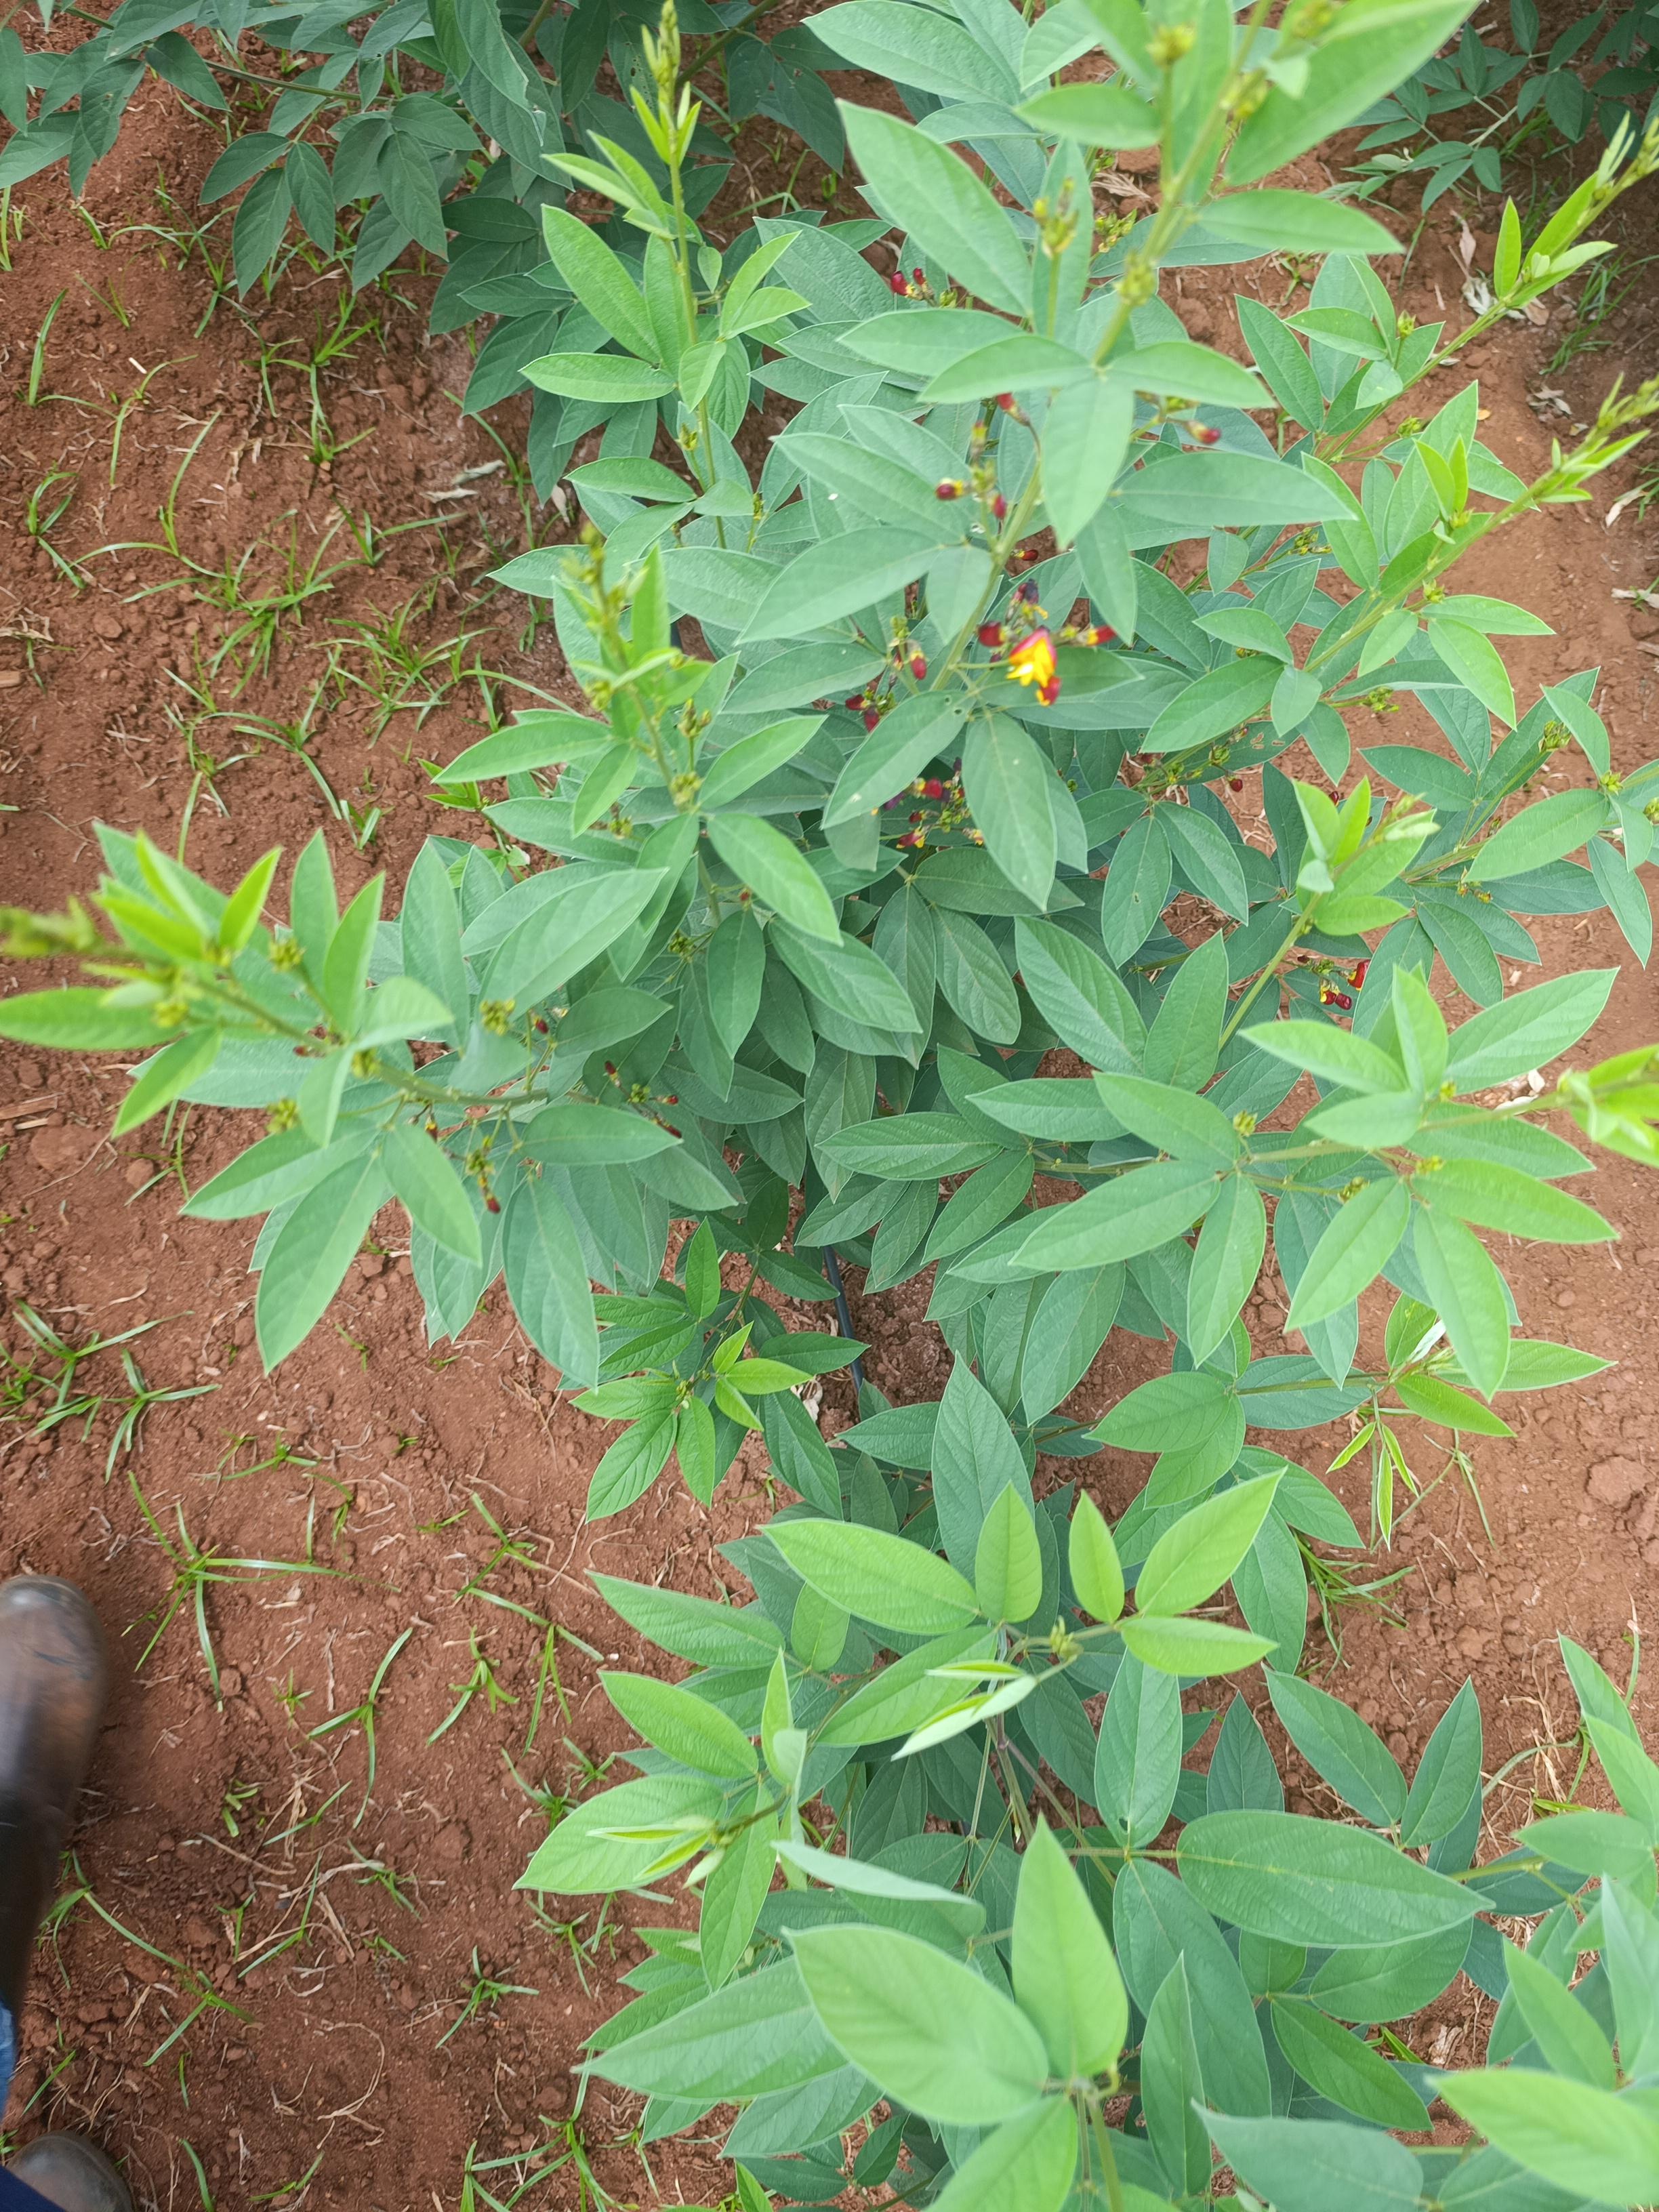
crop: pigeonpea
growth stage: flowering
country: Kenya
